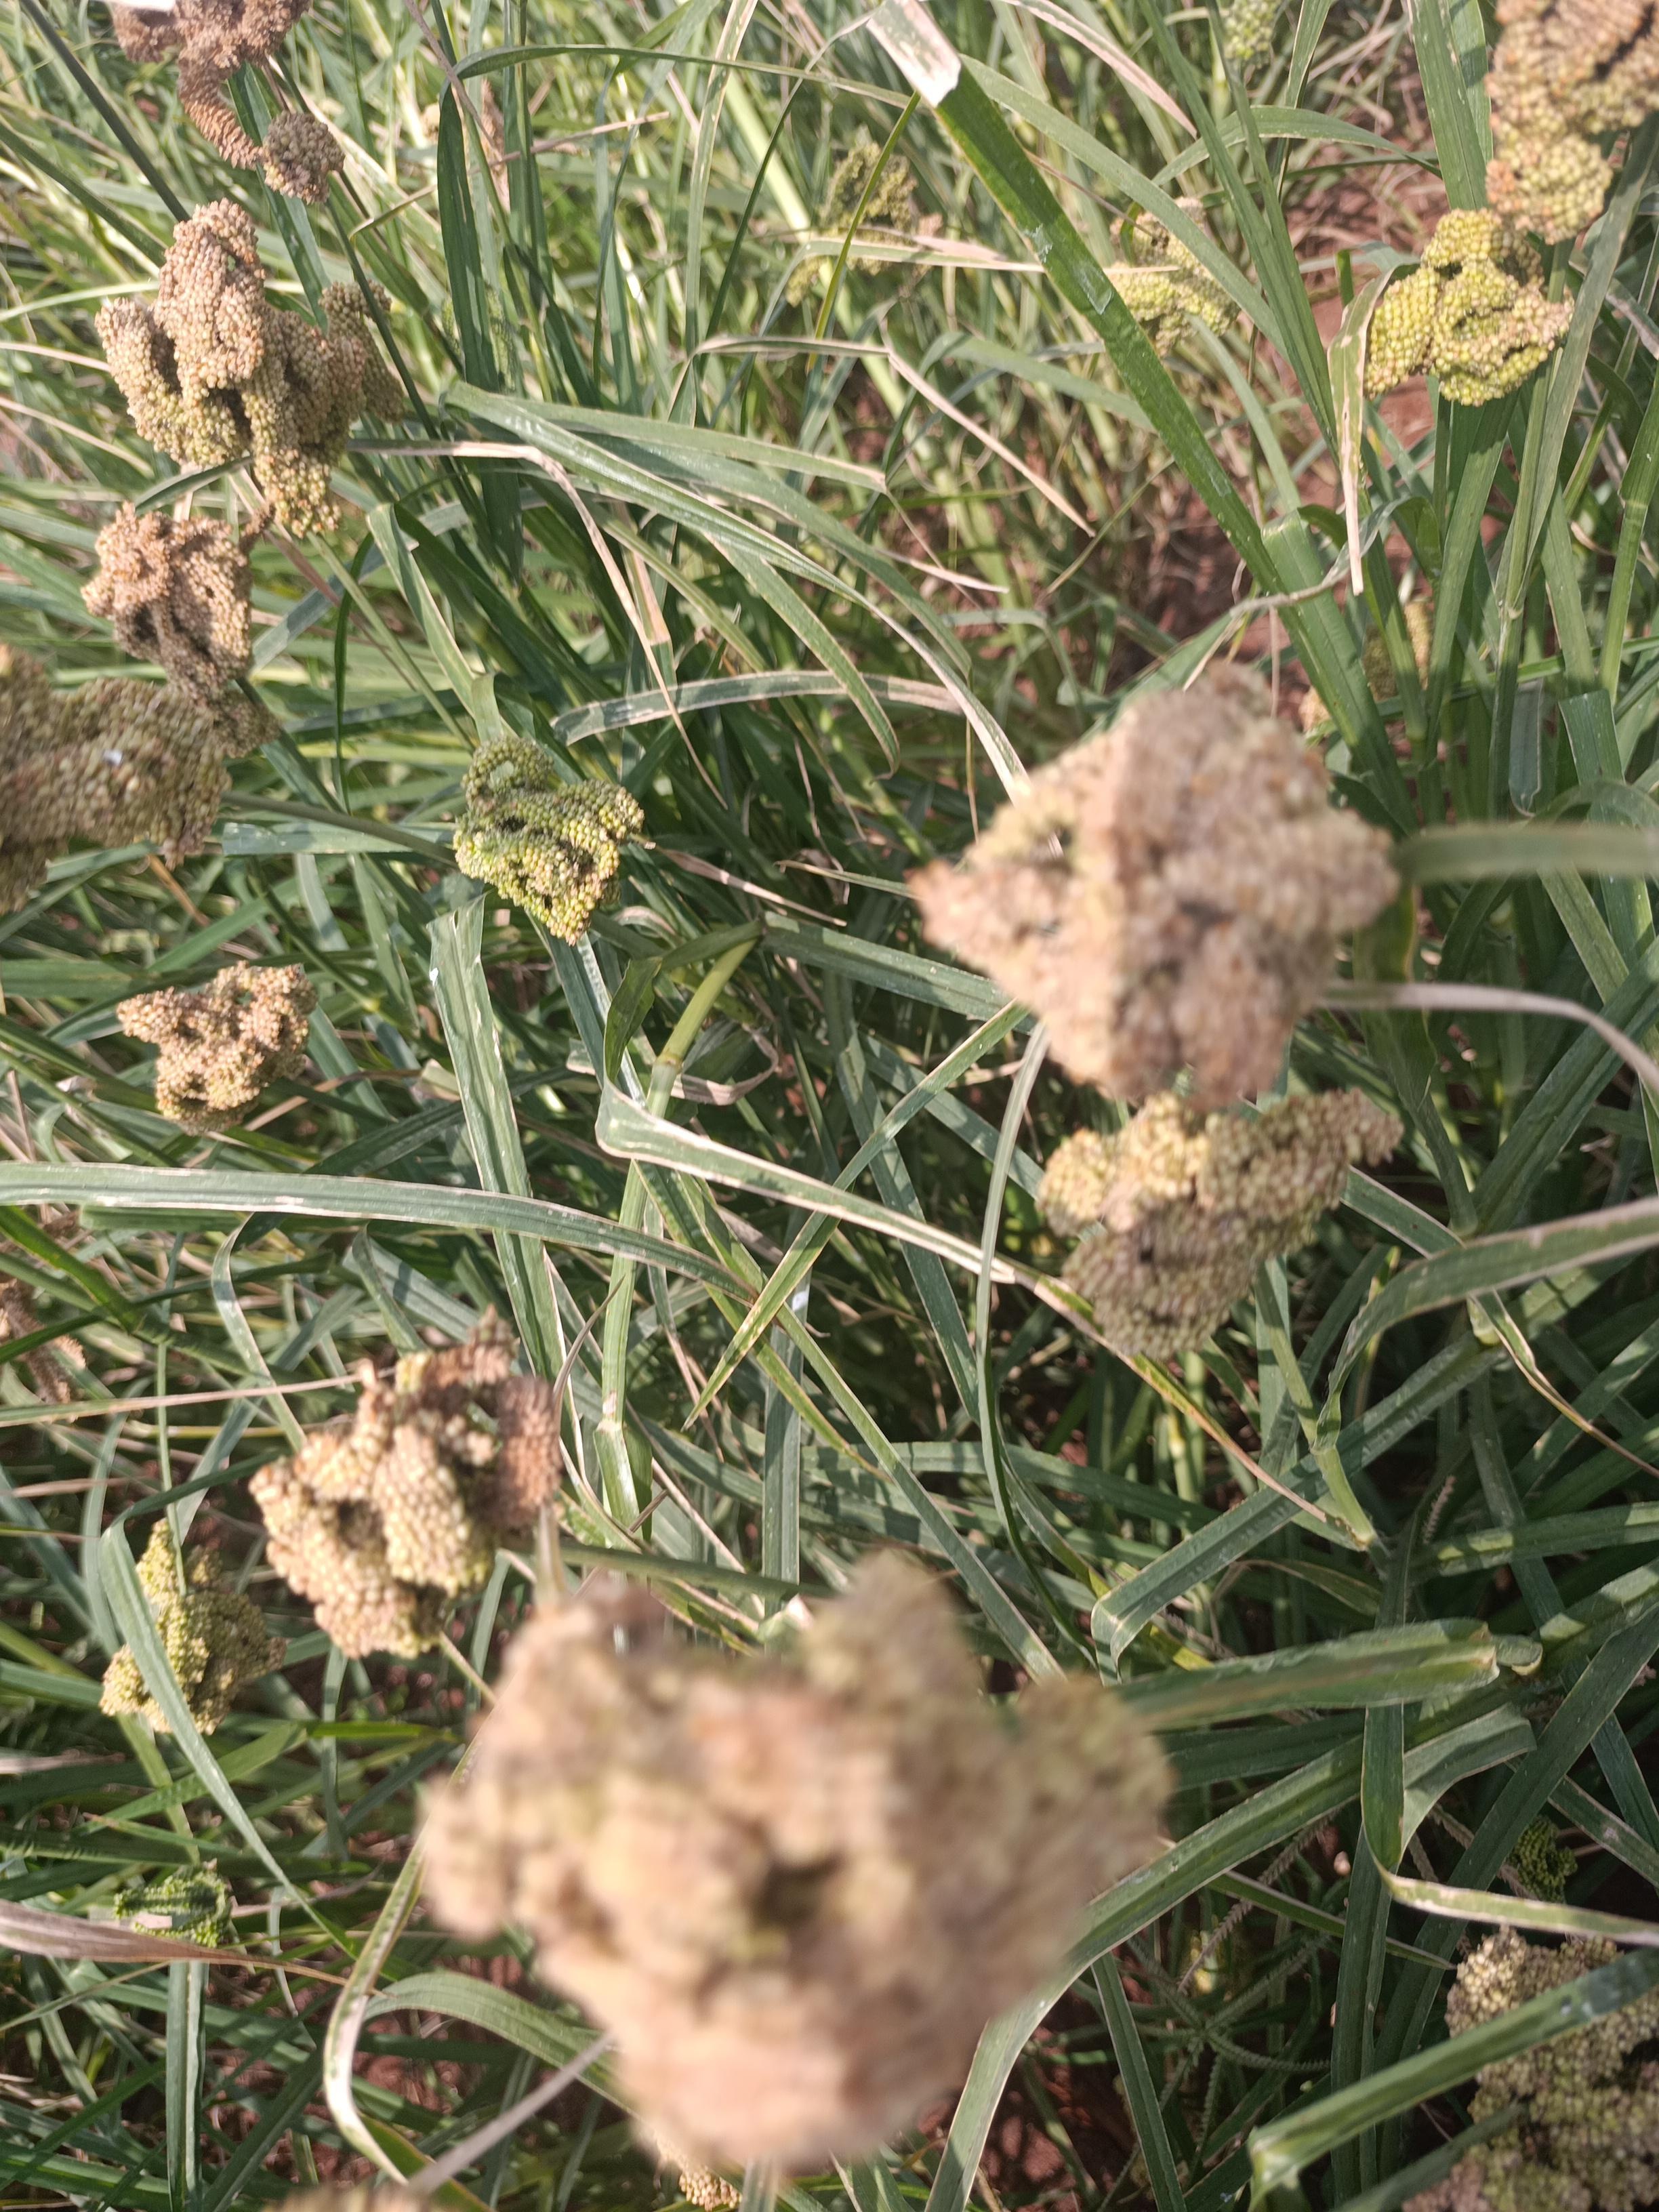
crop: finger millet
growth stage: filling grain
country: Kenya
